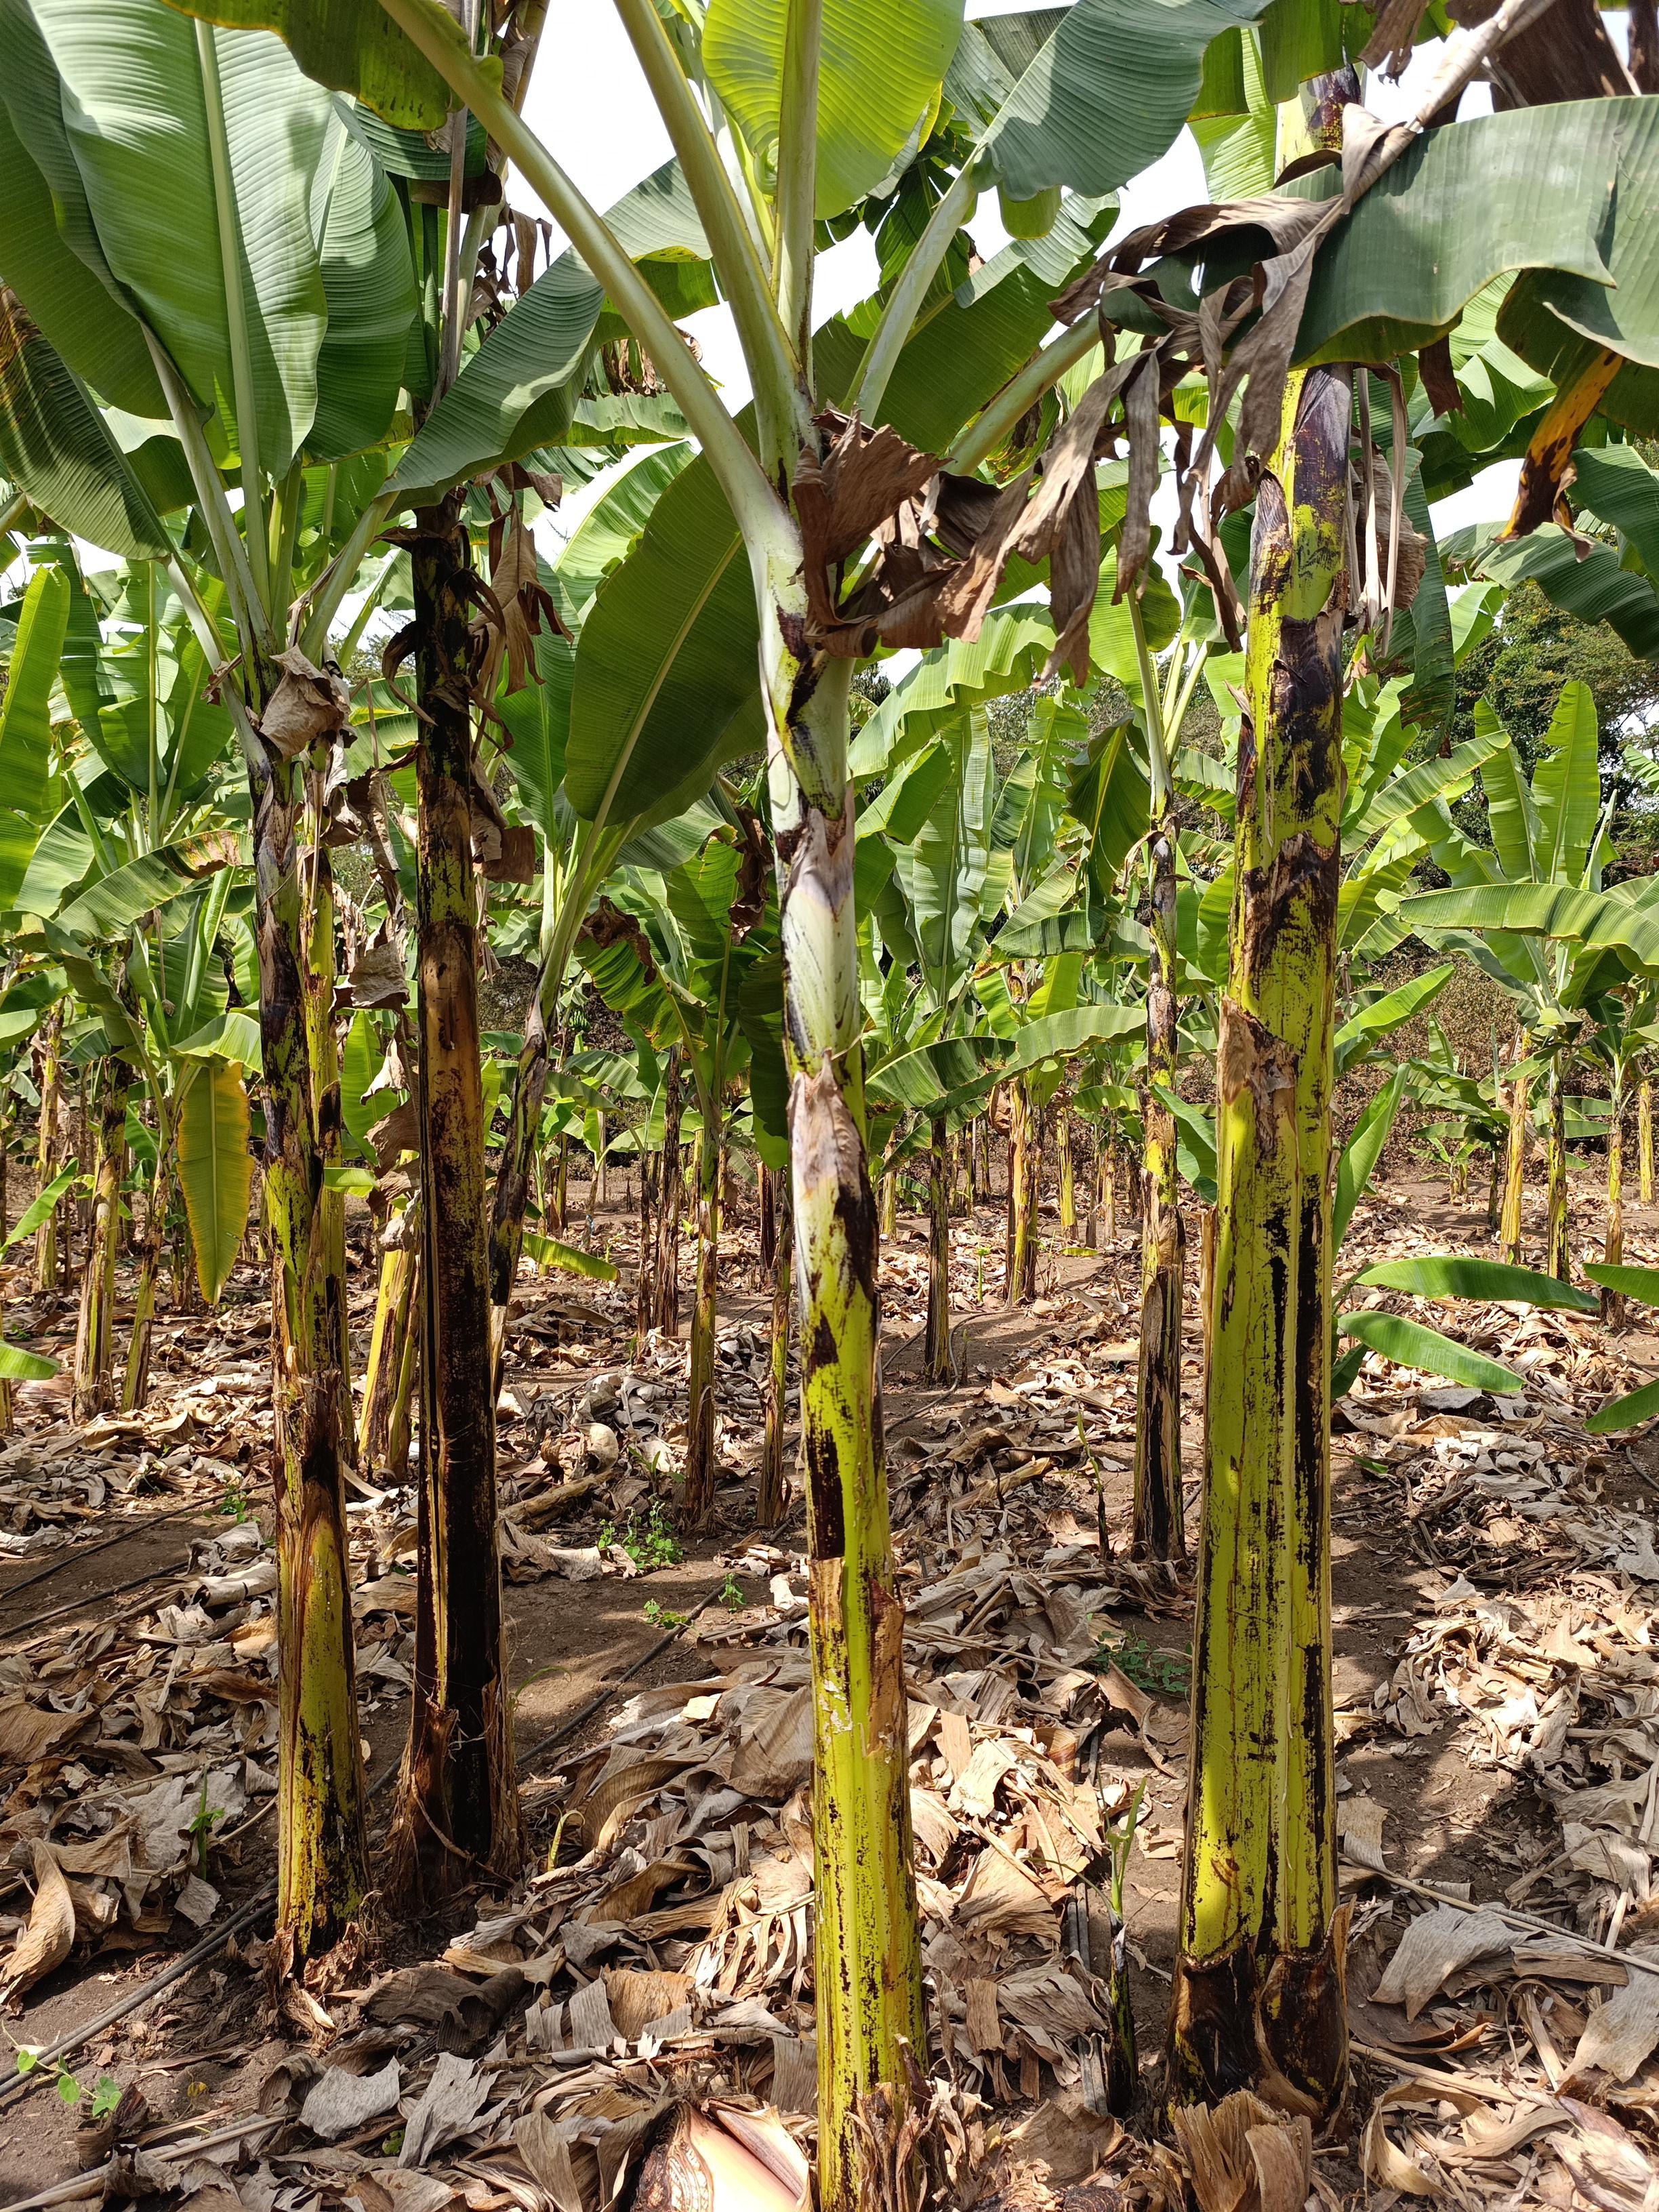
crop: banana
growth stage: vegetative
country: Tanzania
